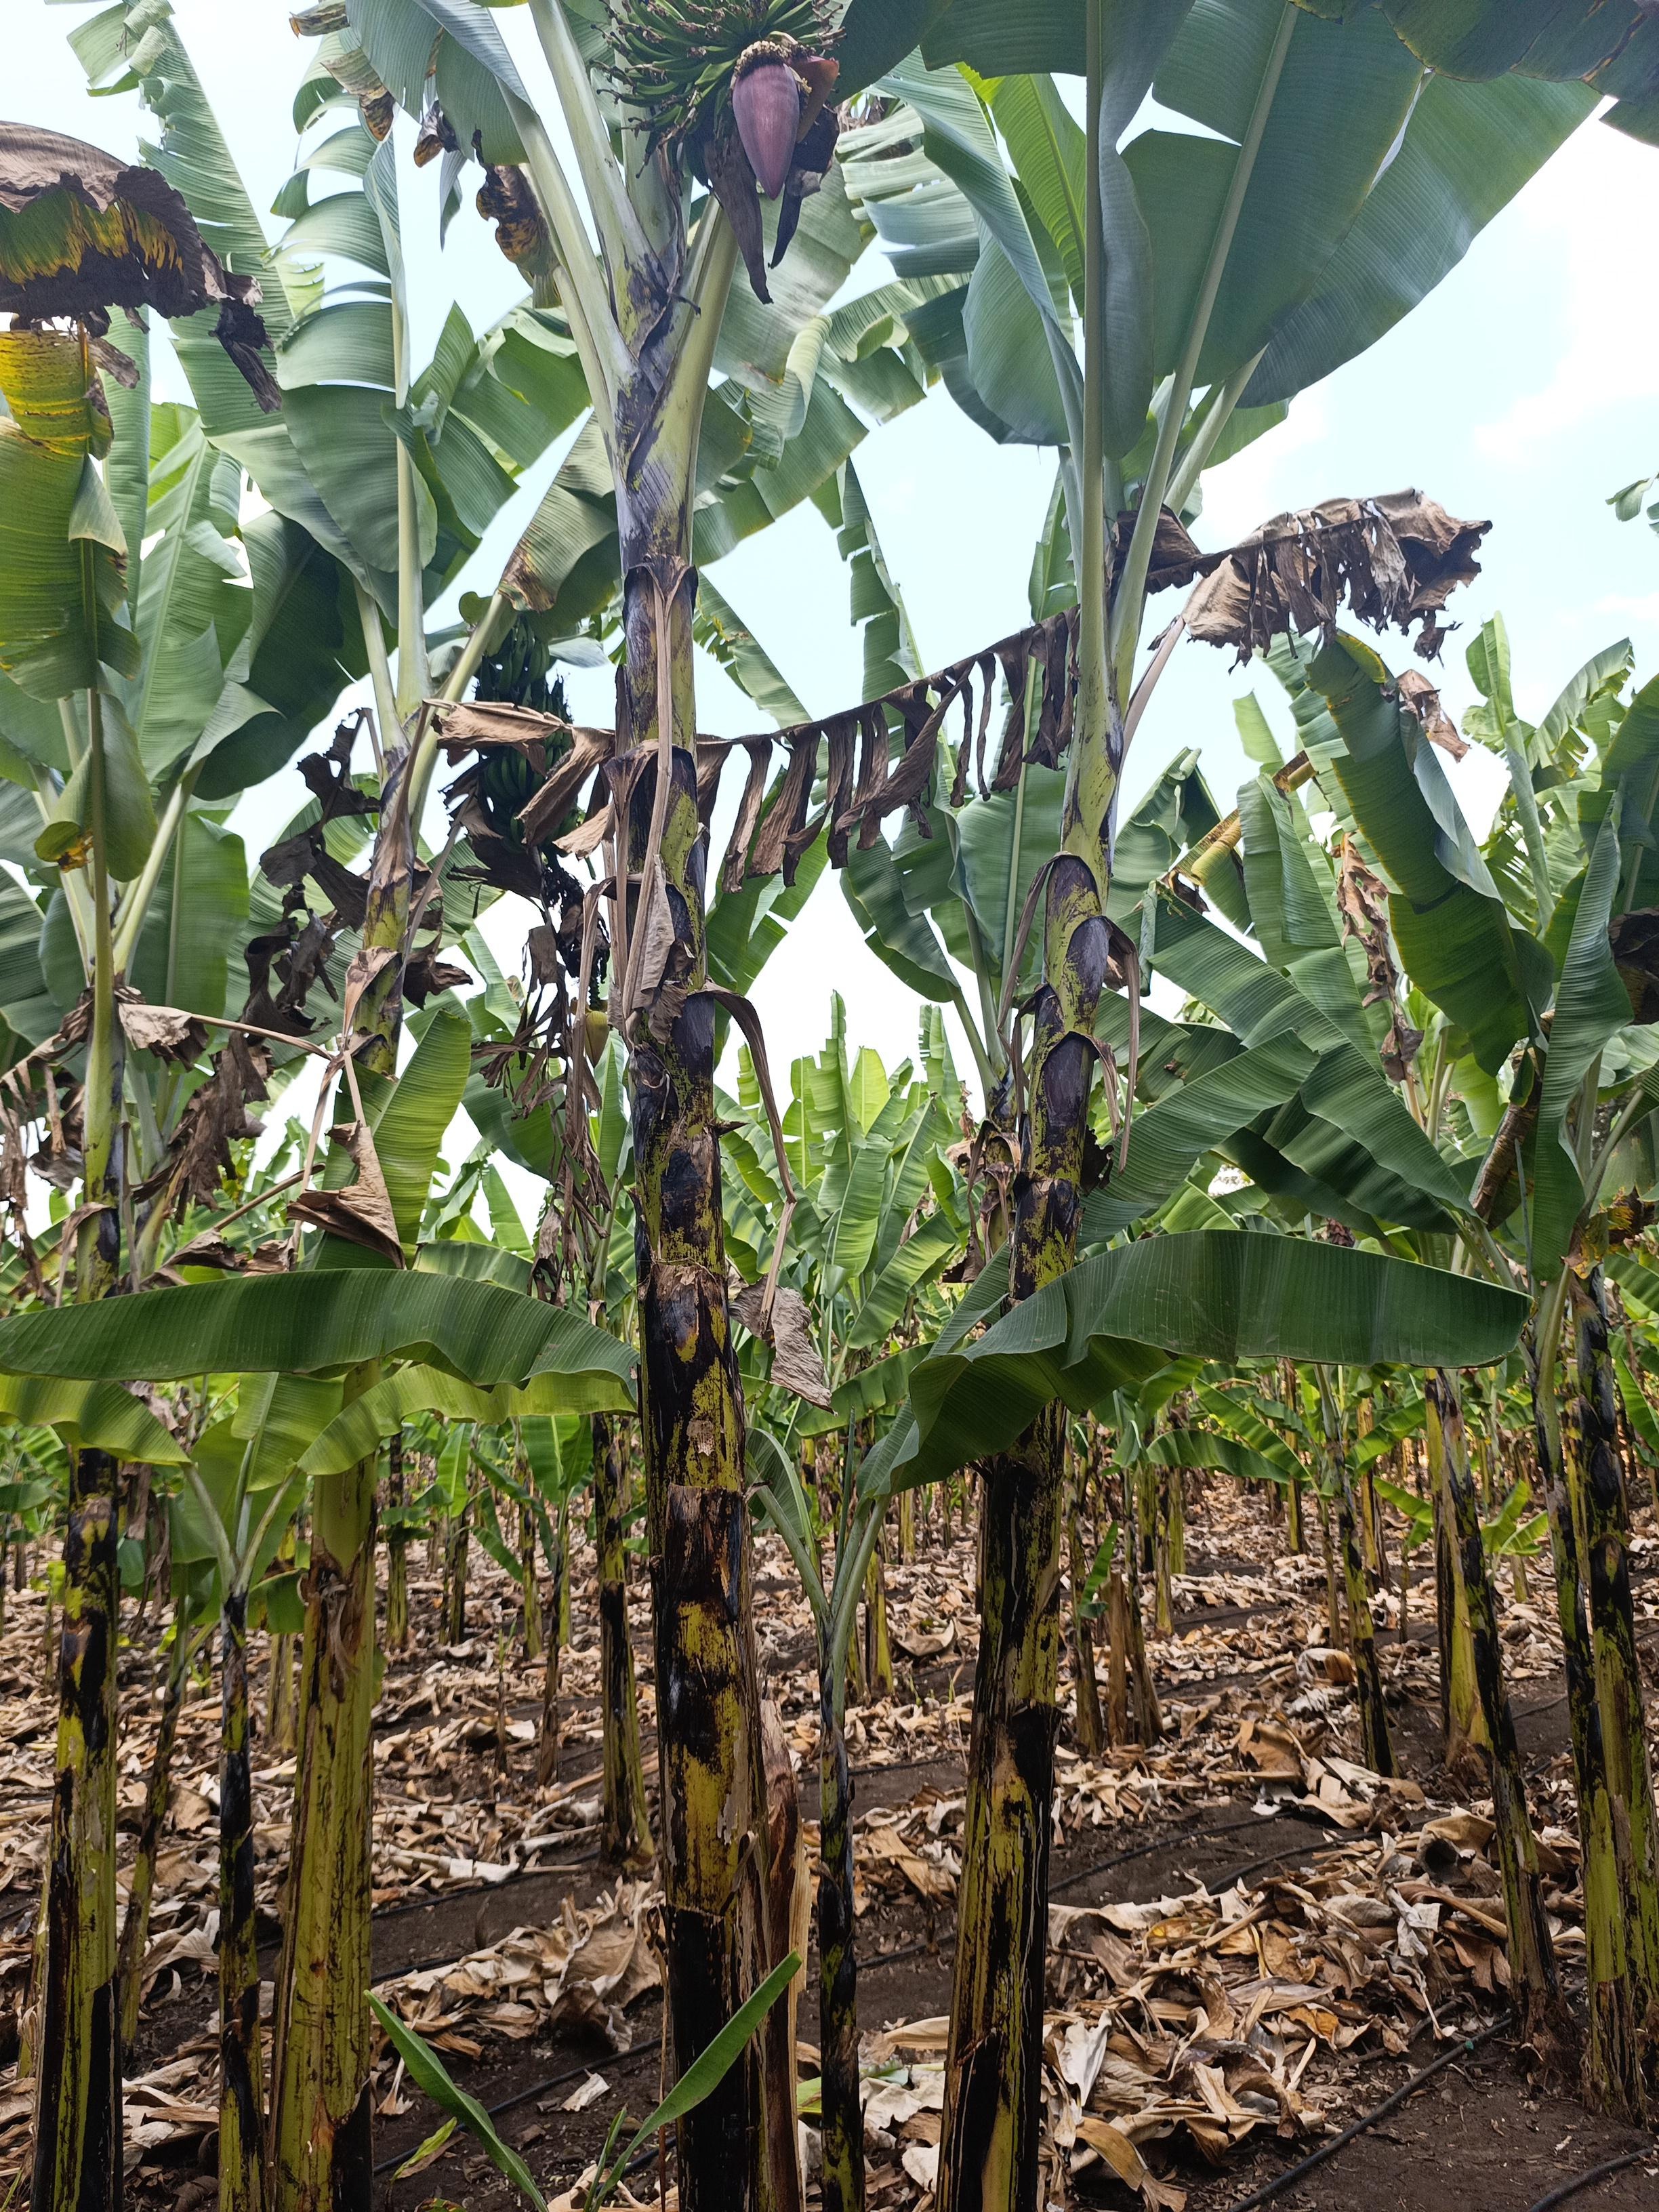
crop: banana
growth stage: development fruit
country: Tanzania
